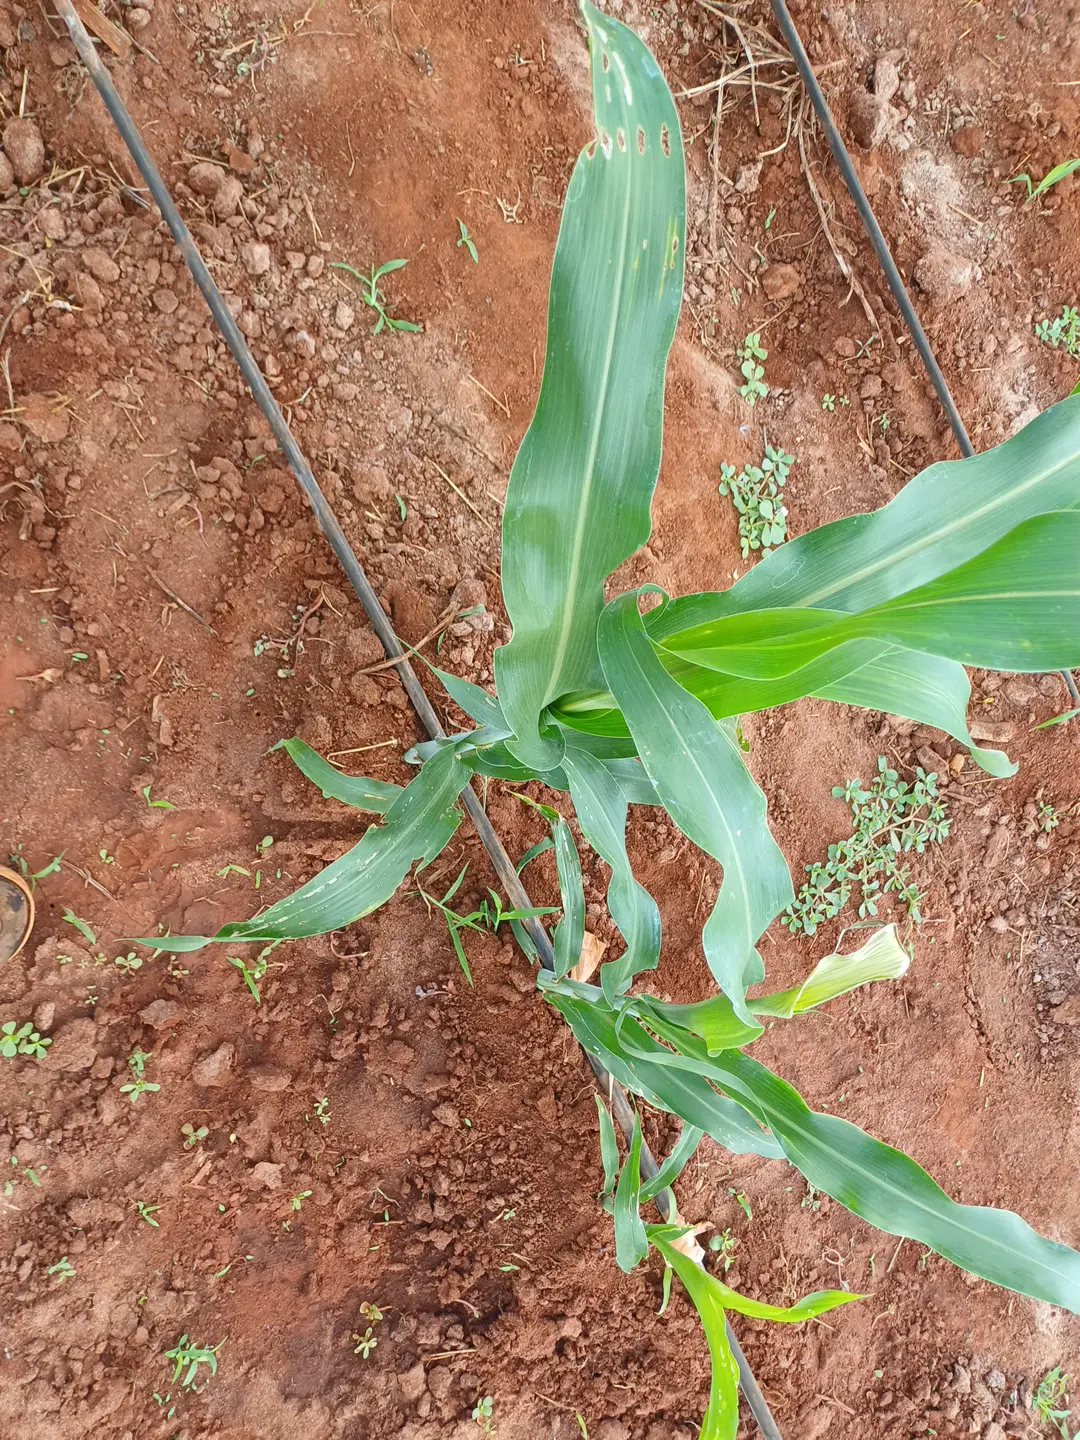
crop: sorghum
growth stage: elongation stem
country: Kenya
